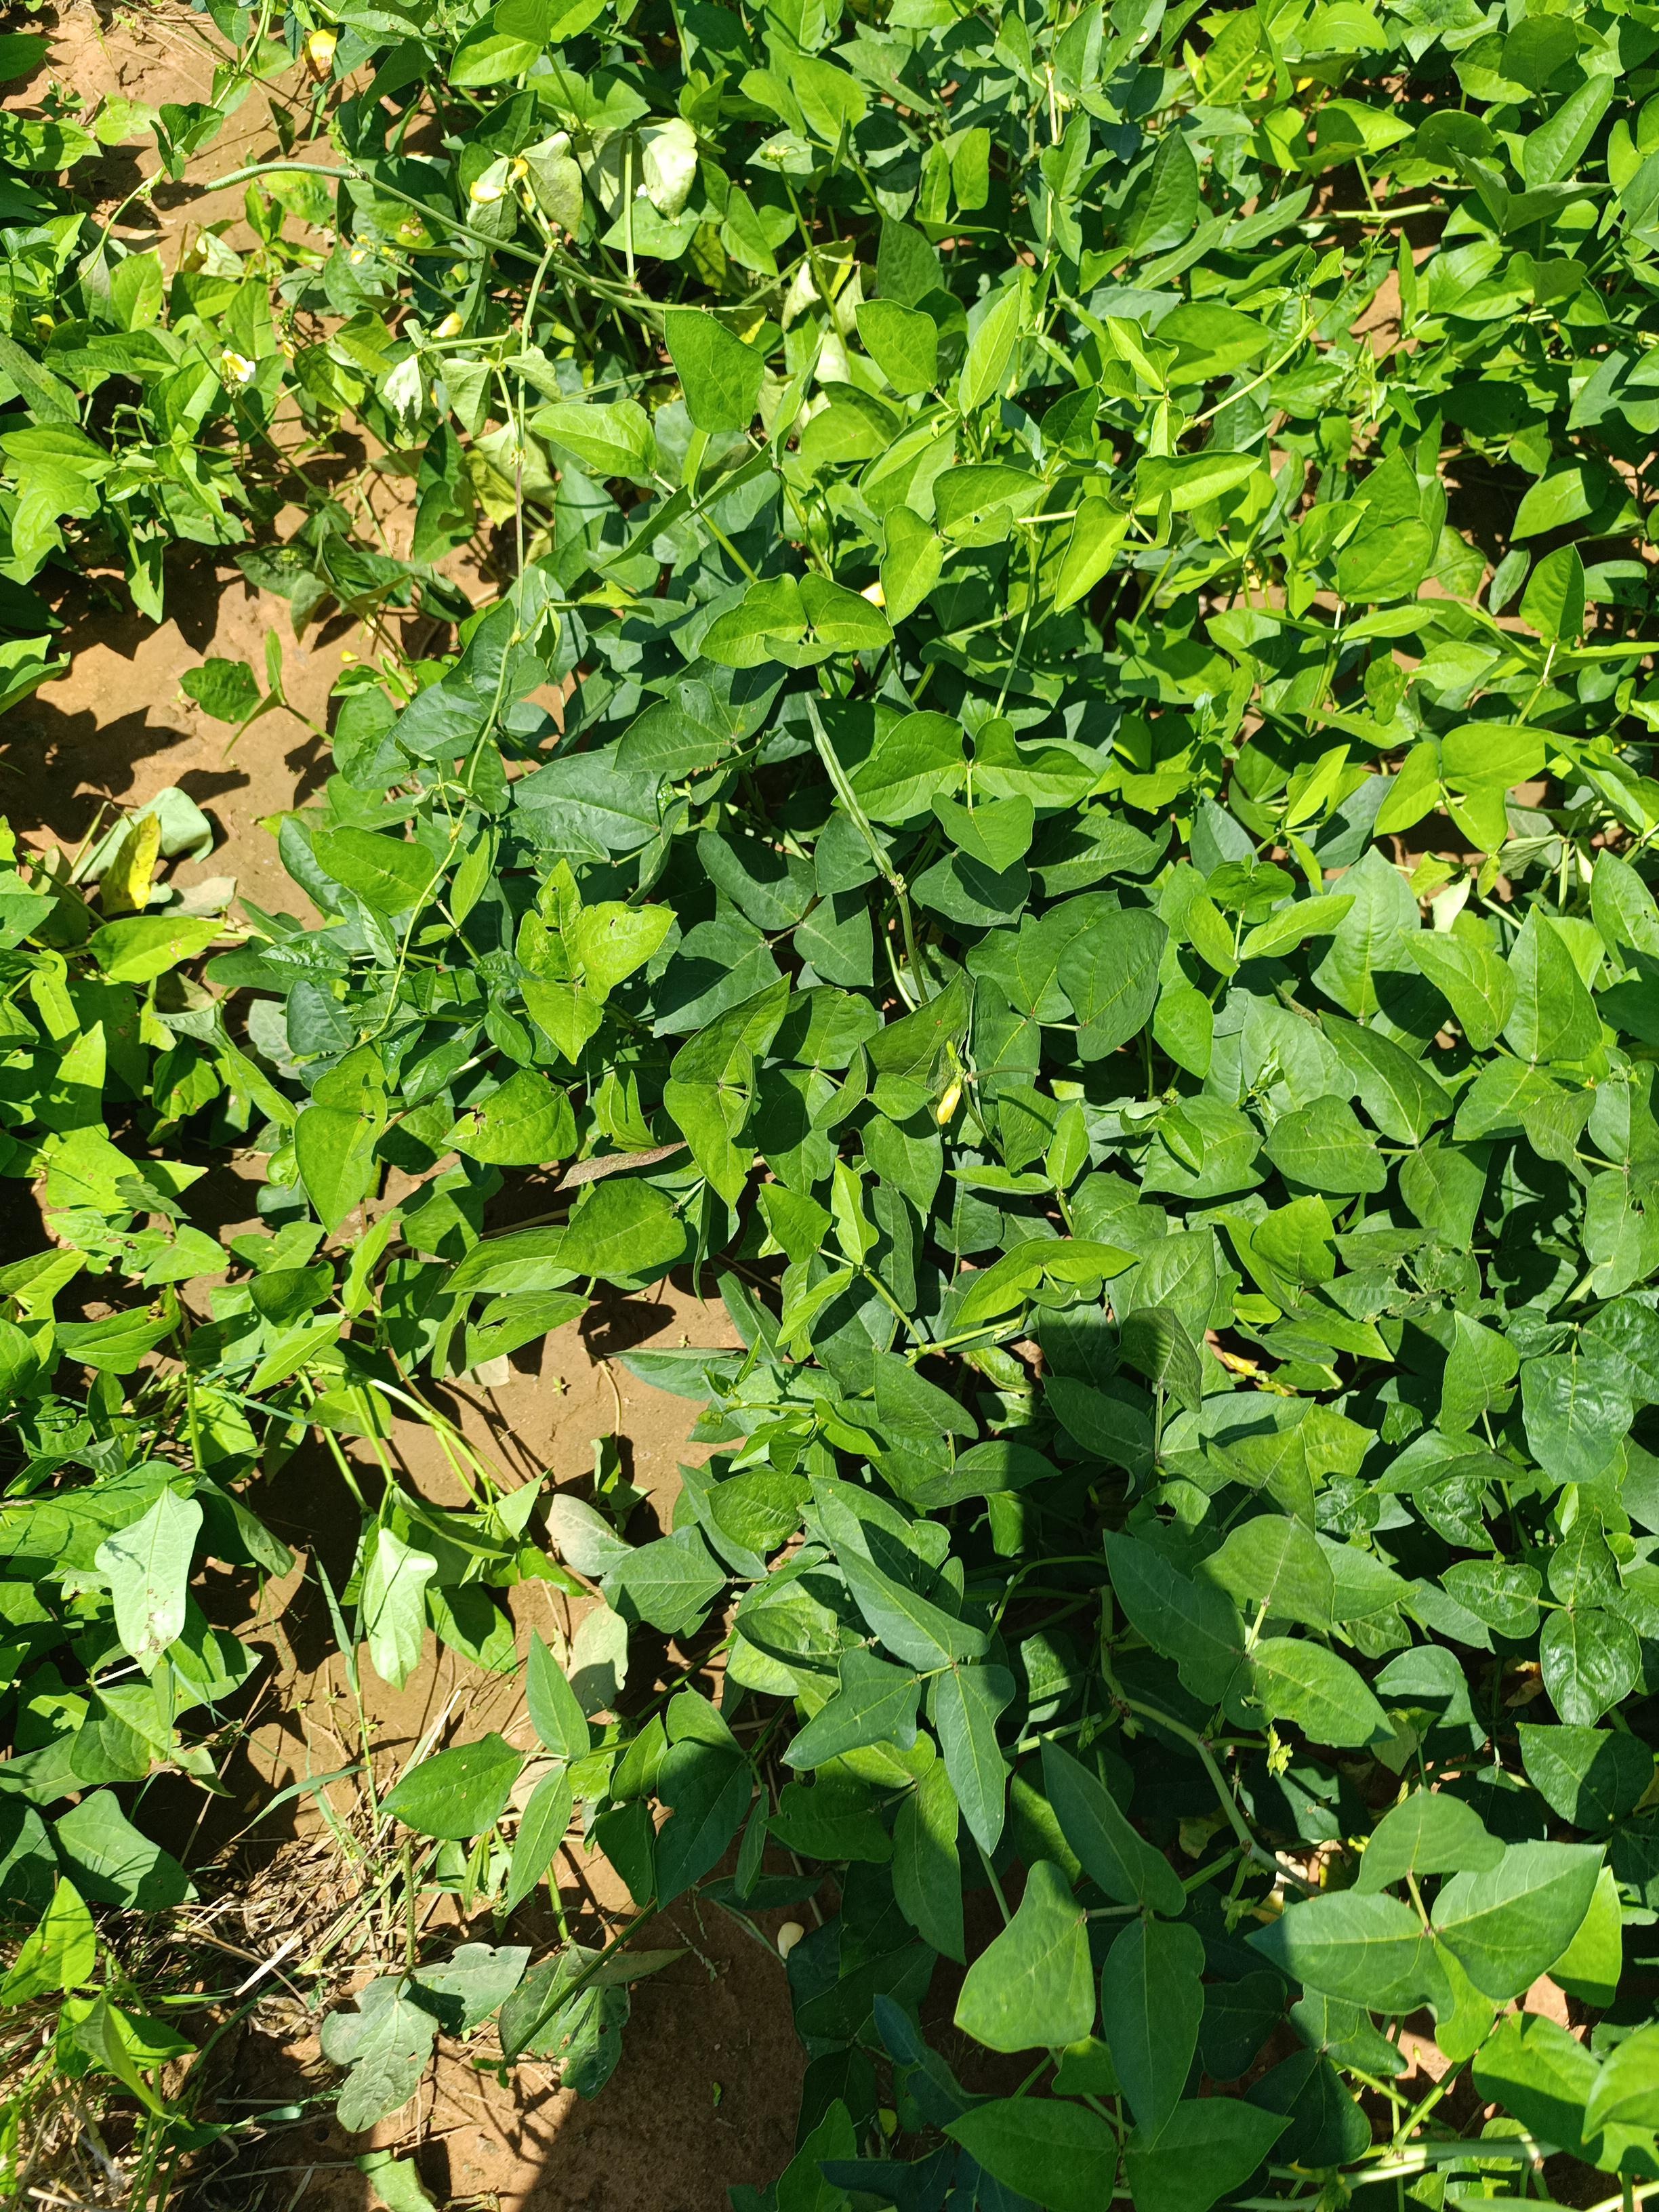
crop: cowpea
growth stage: development pod
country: Nigeria
